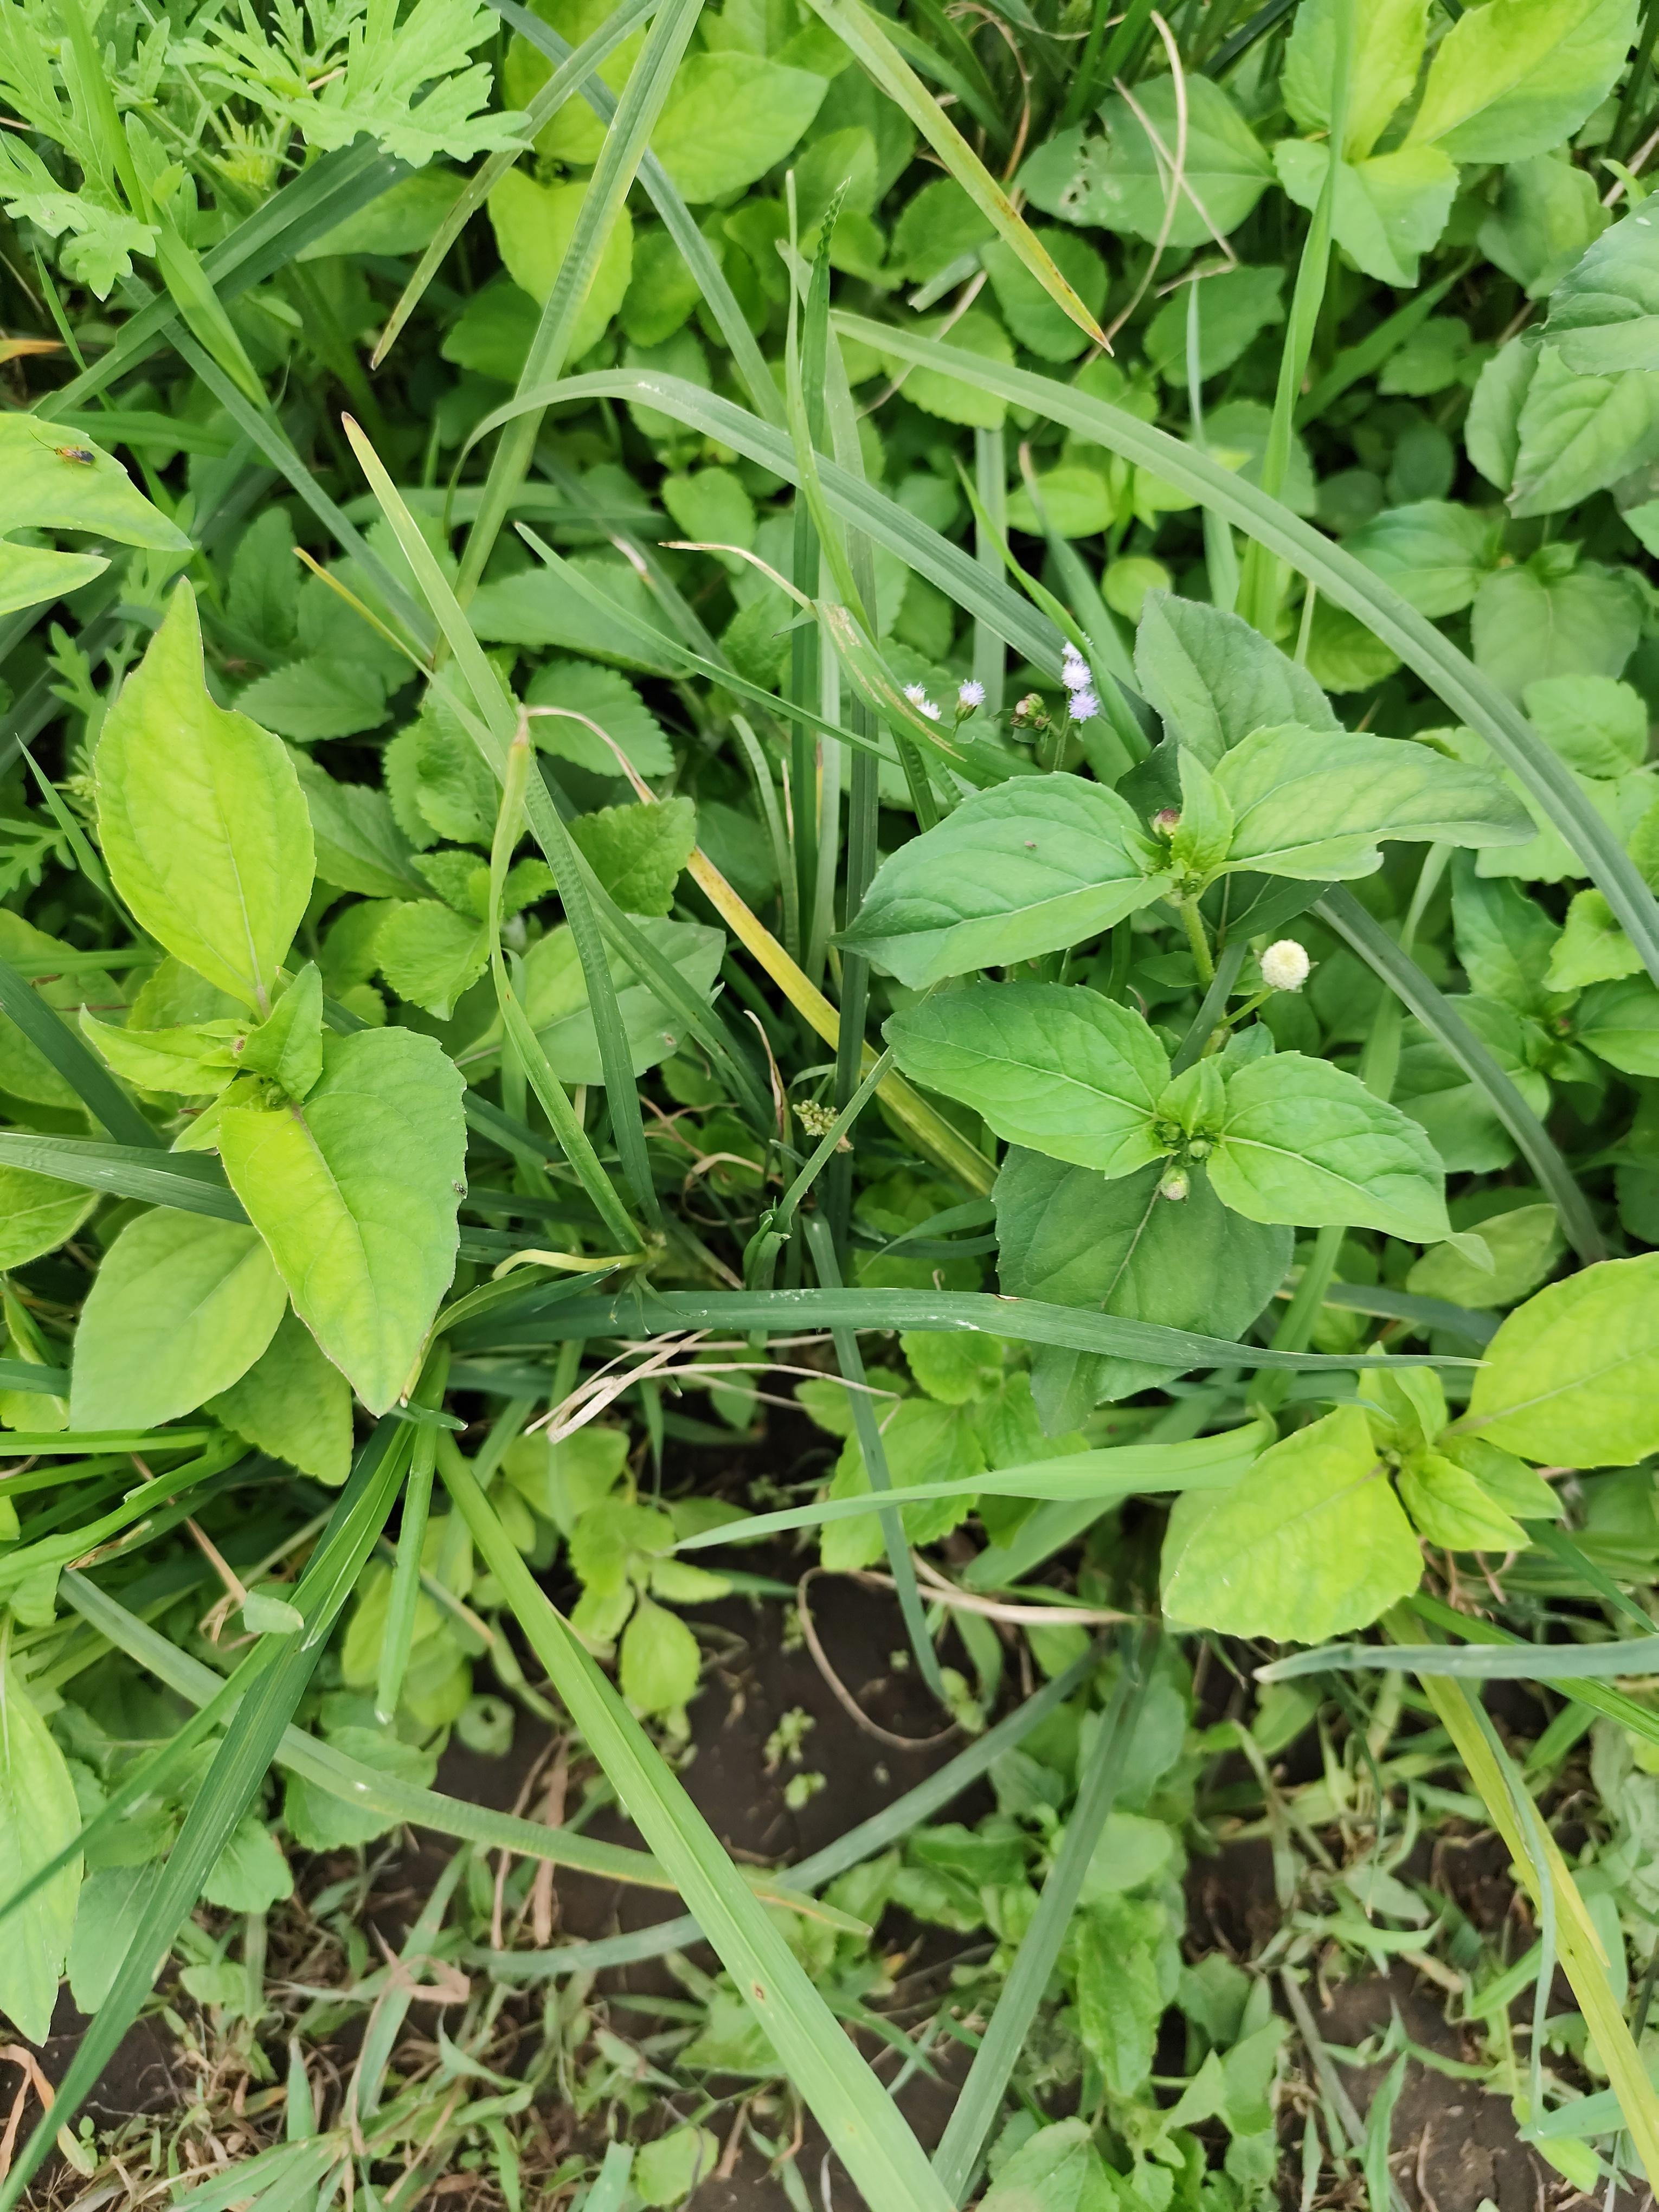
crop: finger millet
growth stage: heading tuber
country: Tanzania
